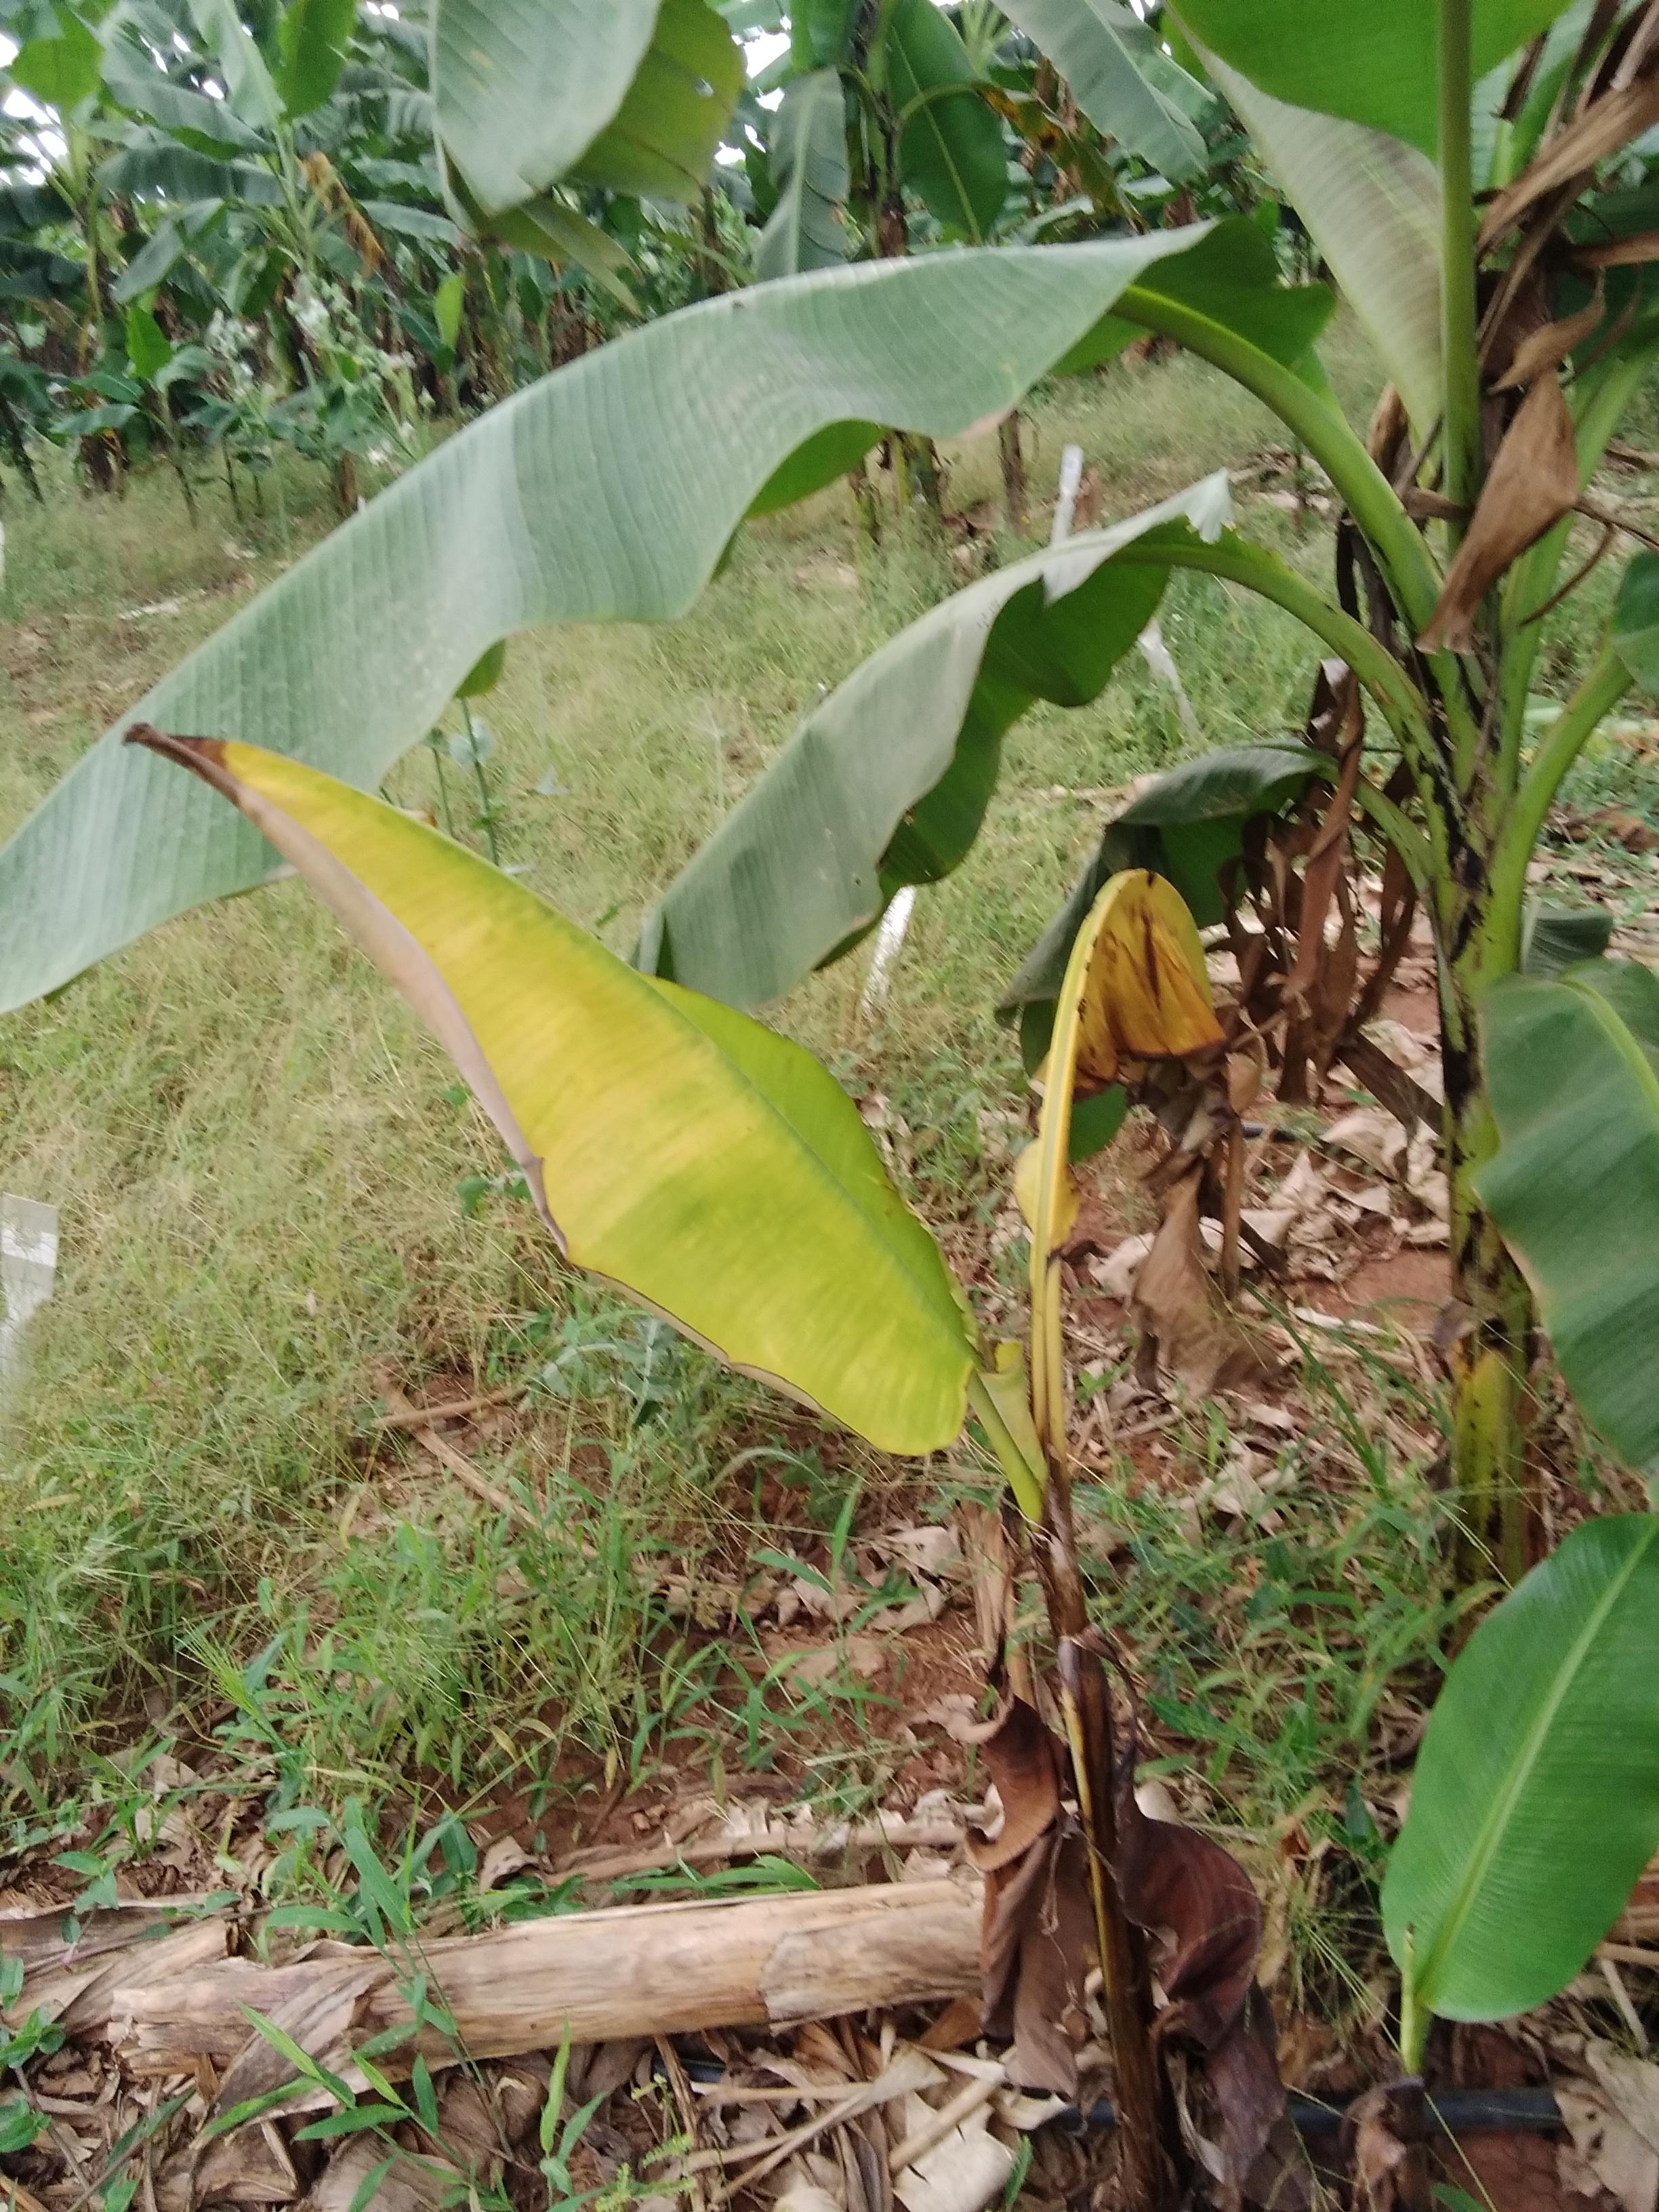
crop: banana
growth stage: vegetative
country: Uganda
